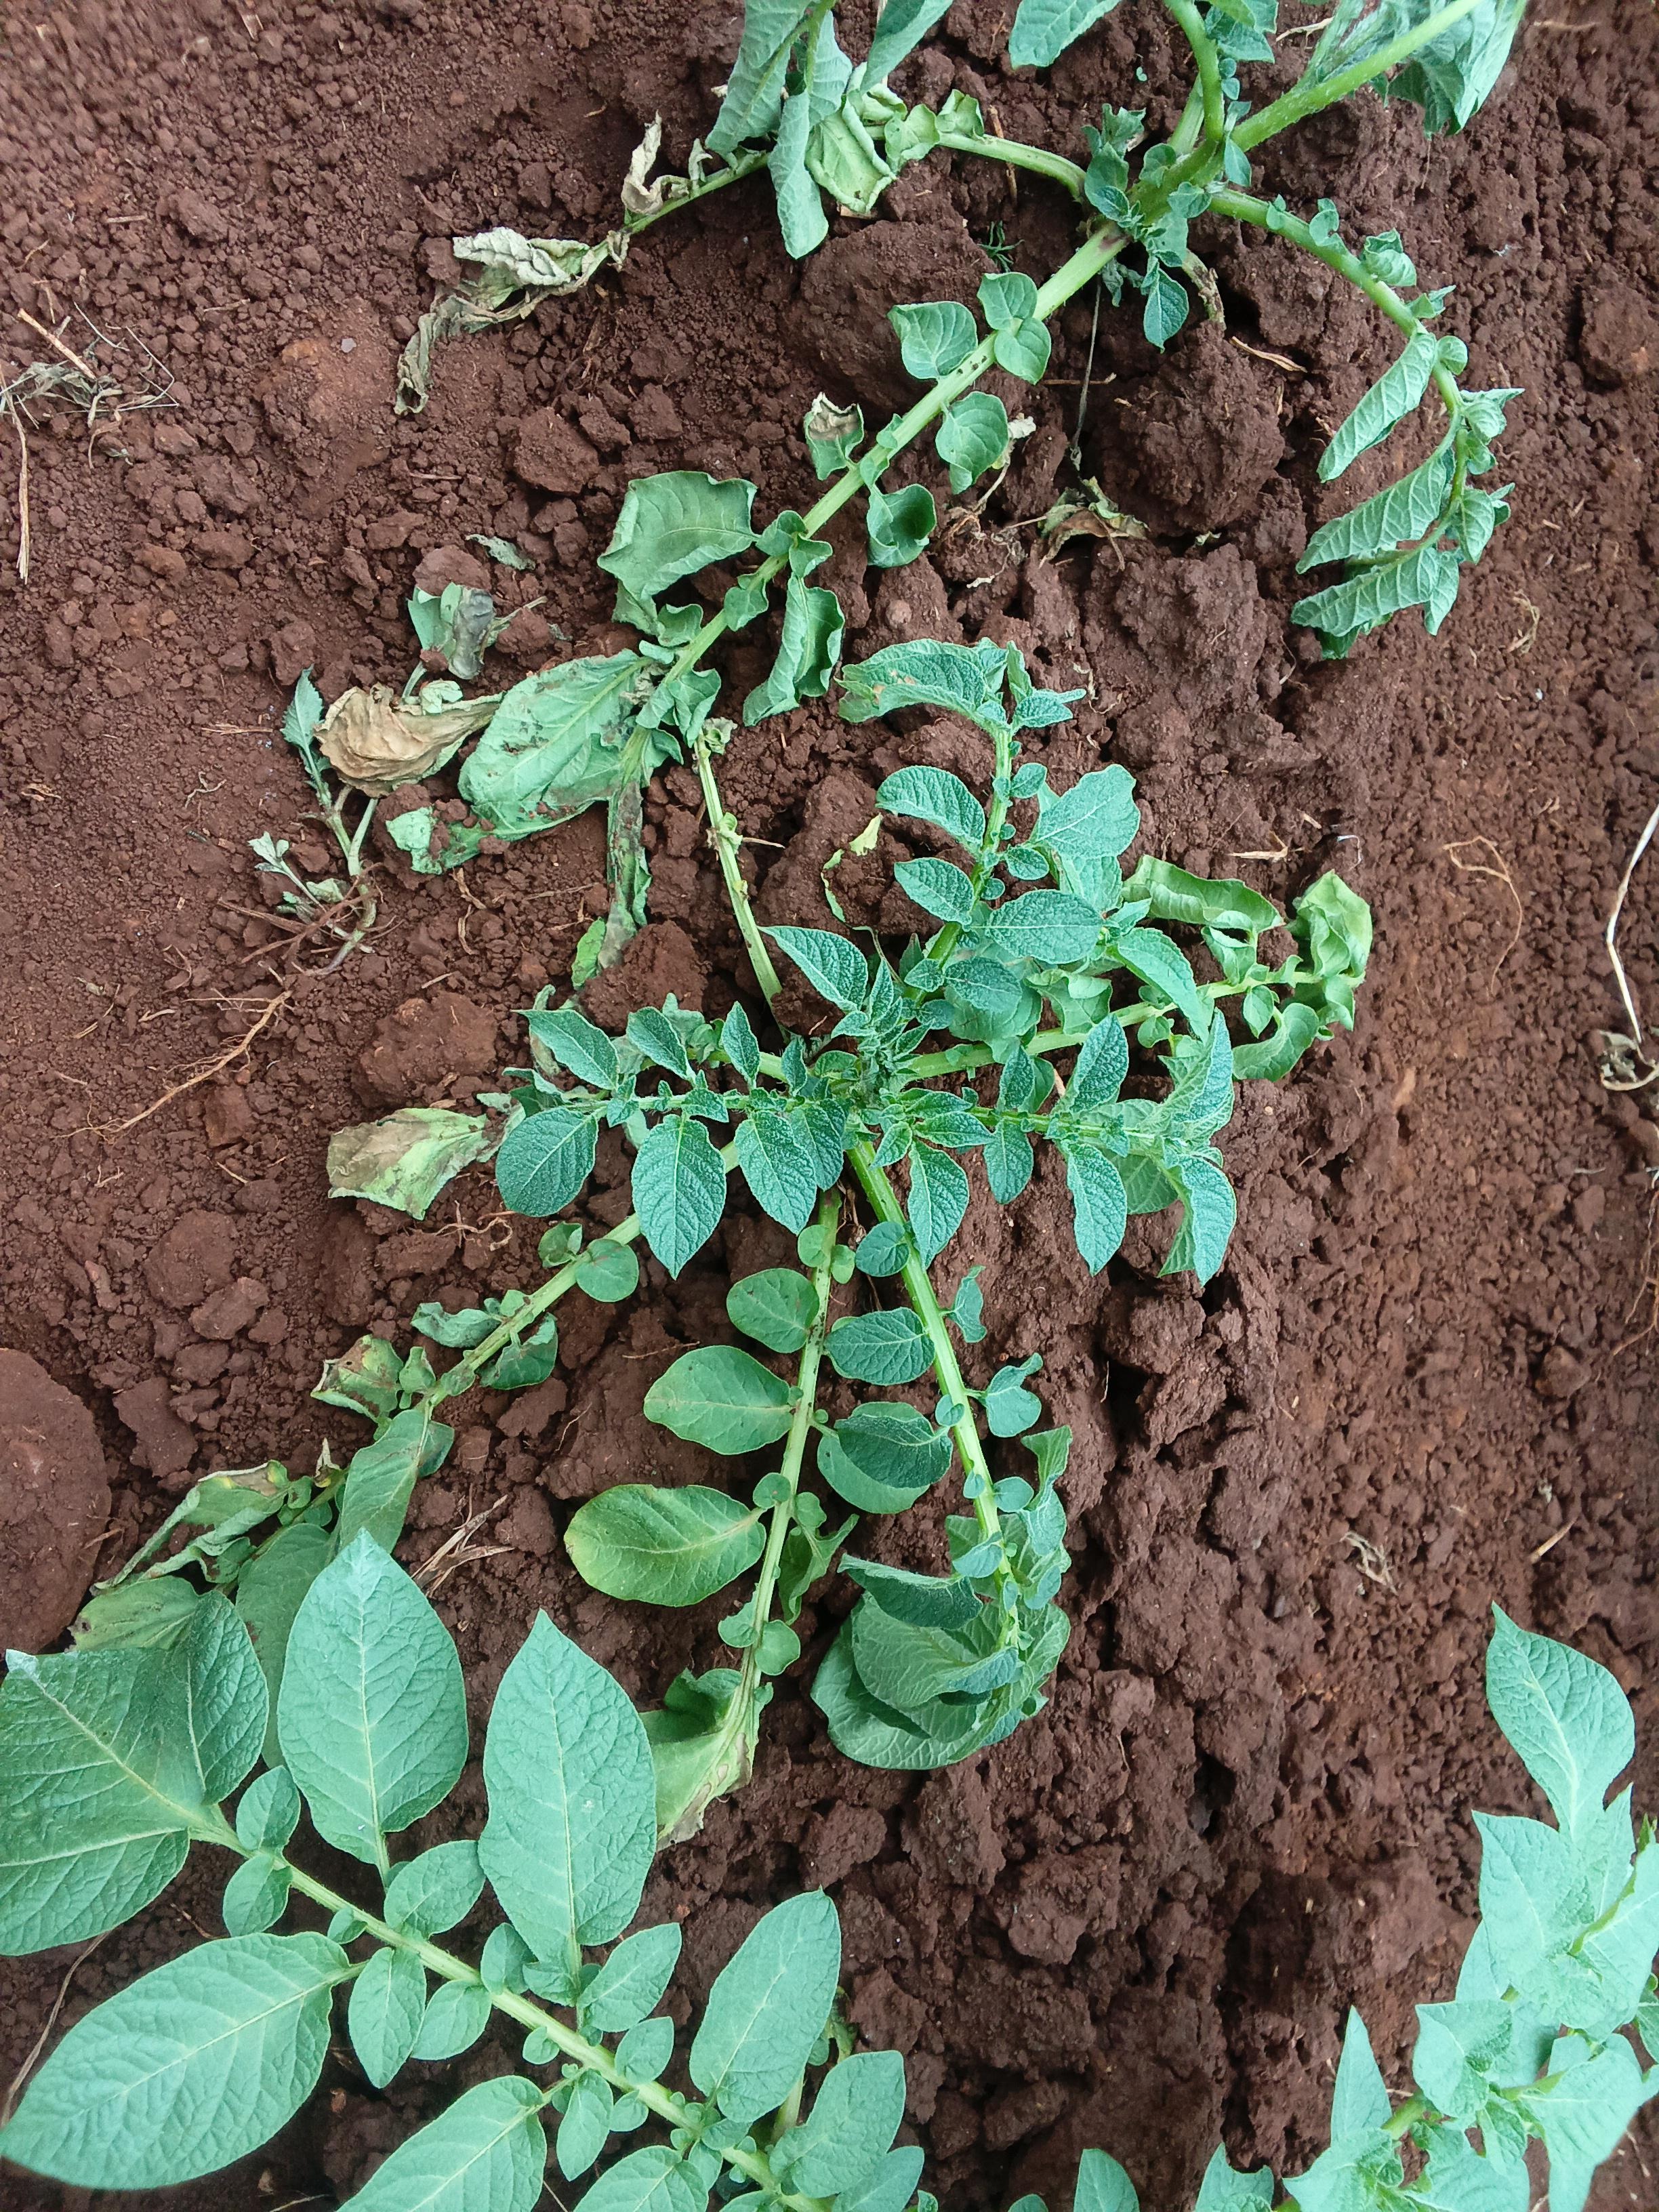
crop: potato
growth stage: vegetative
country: Kenya
